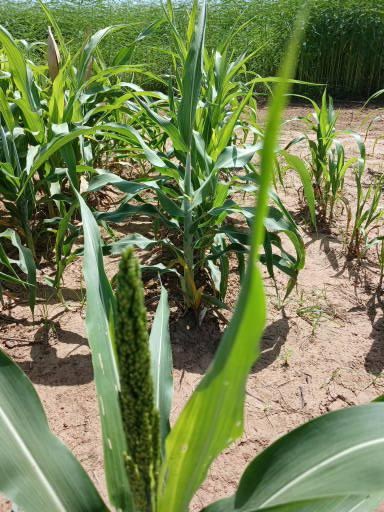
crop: sorghum
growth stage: heading tuber
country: Senegal
